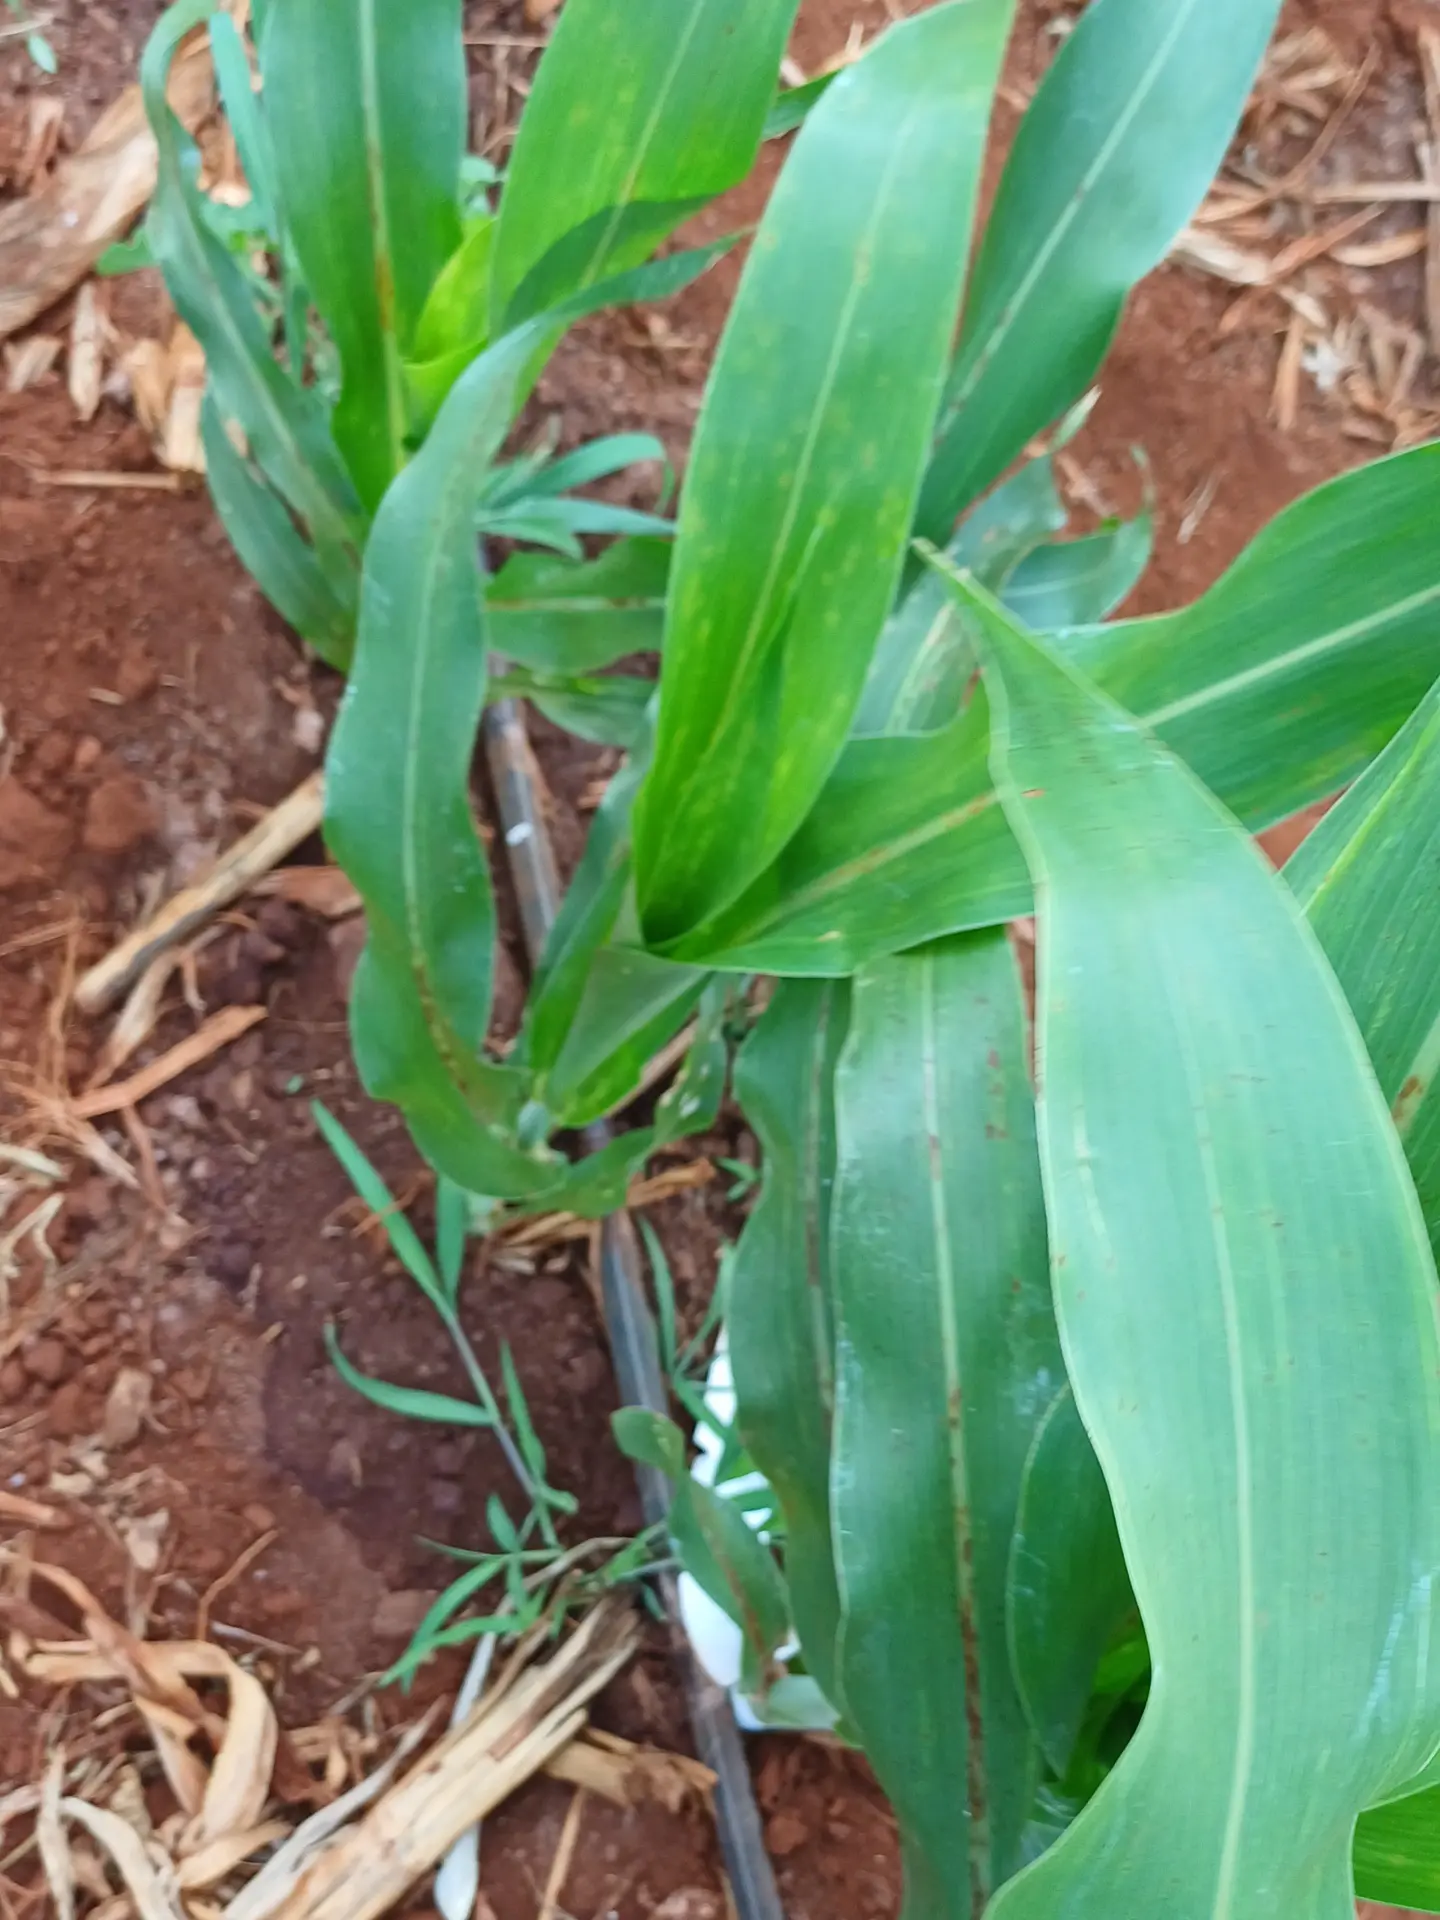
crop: sorghum
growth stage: vegetative
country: Kenya
